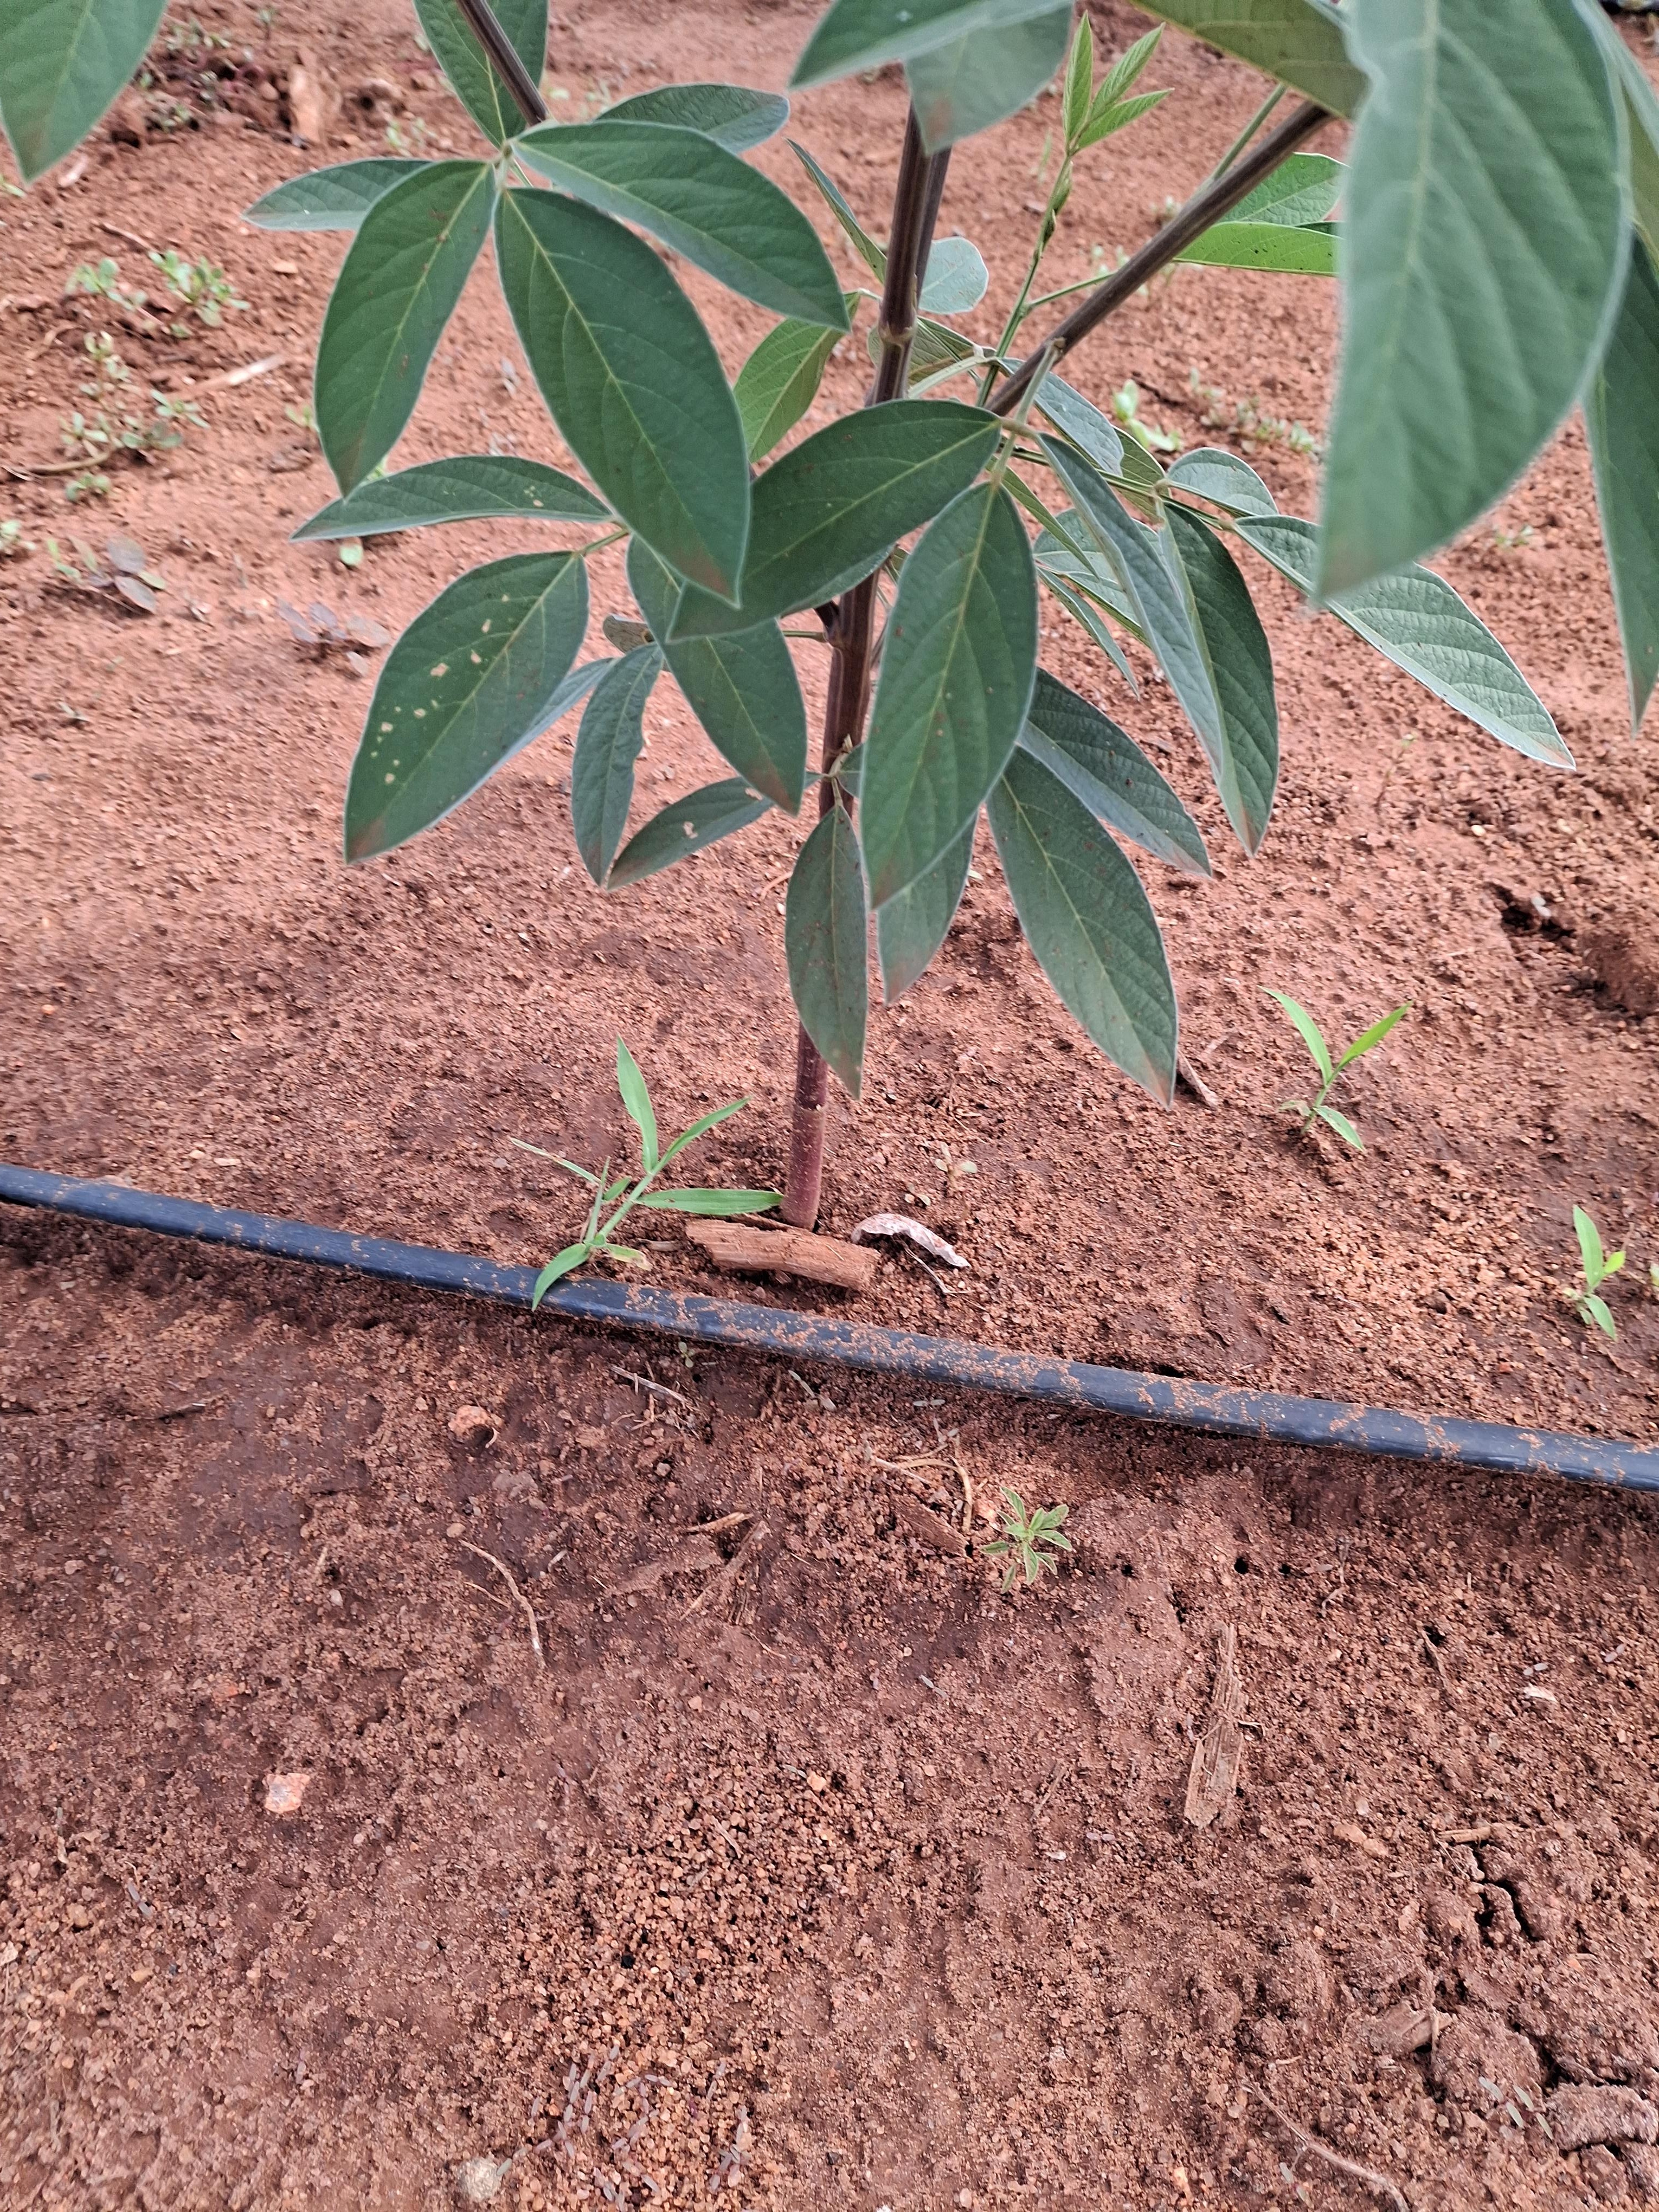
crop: pigeonpea
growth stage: flowering
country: Kenya
